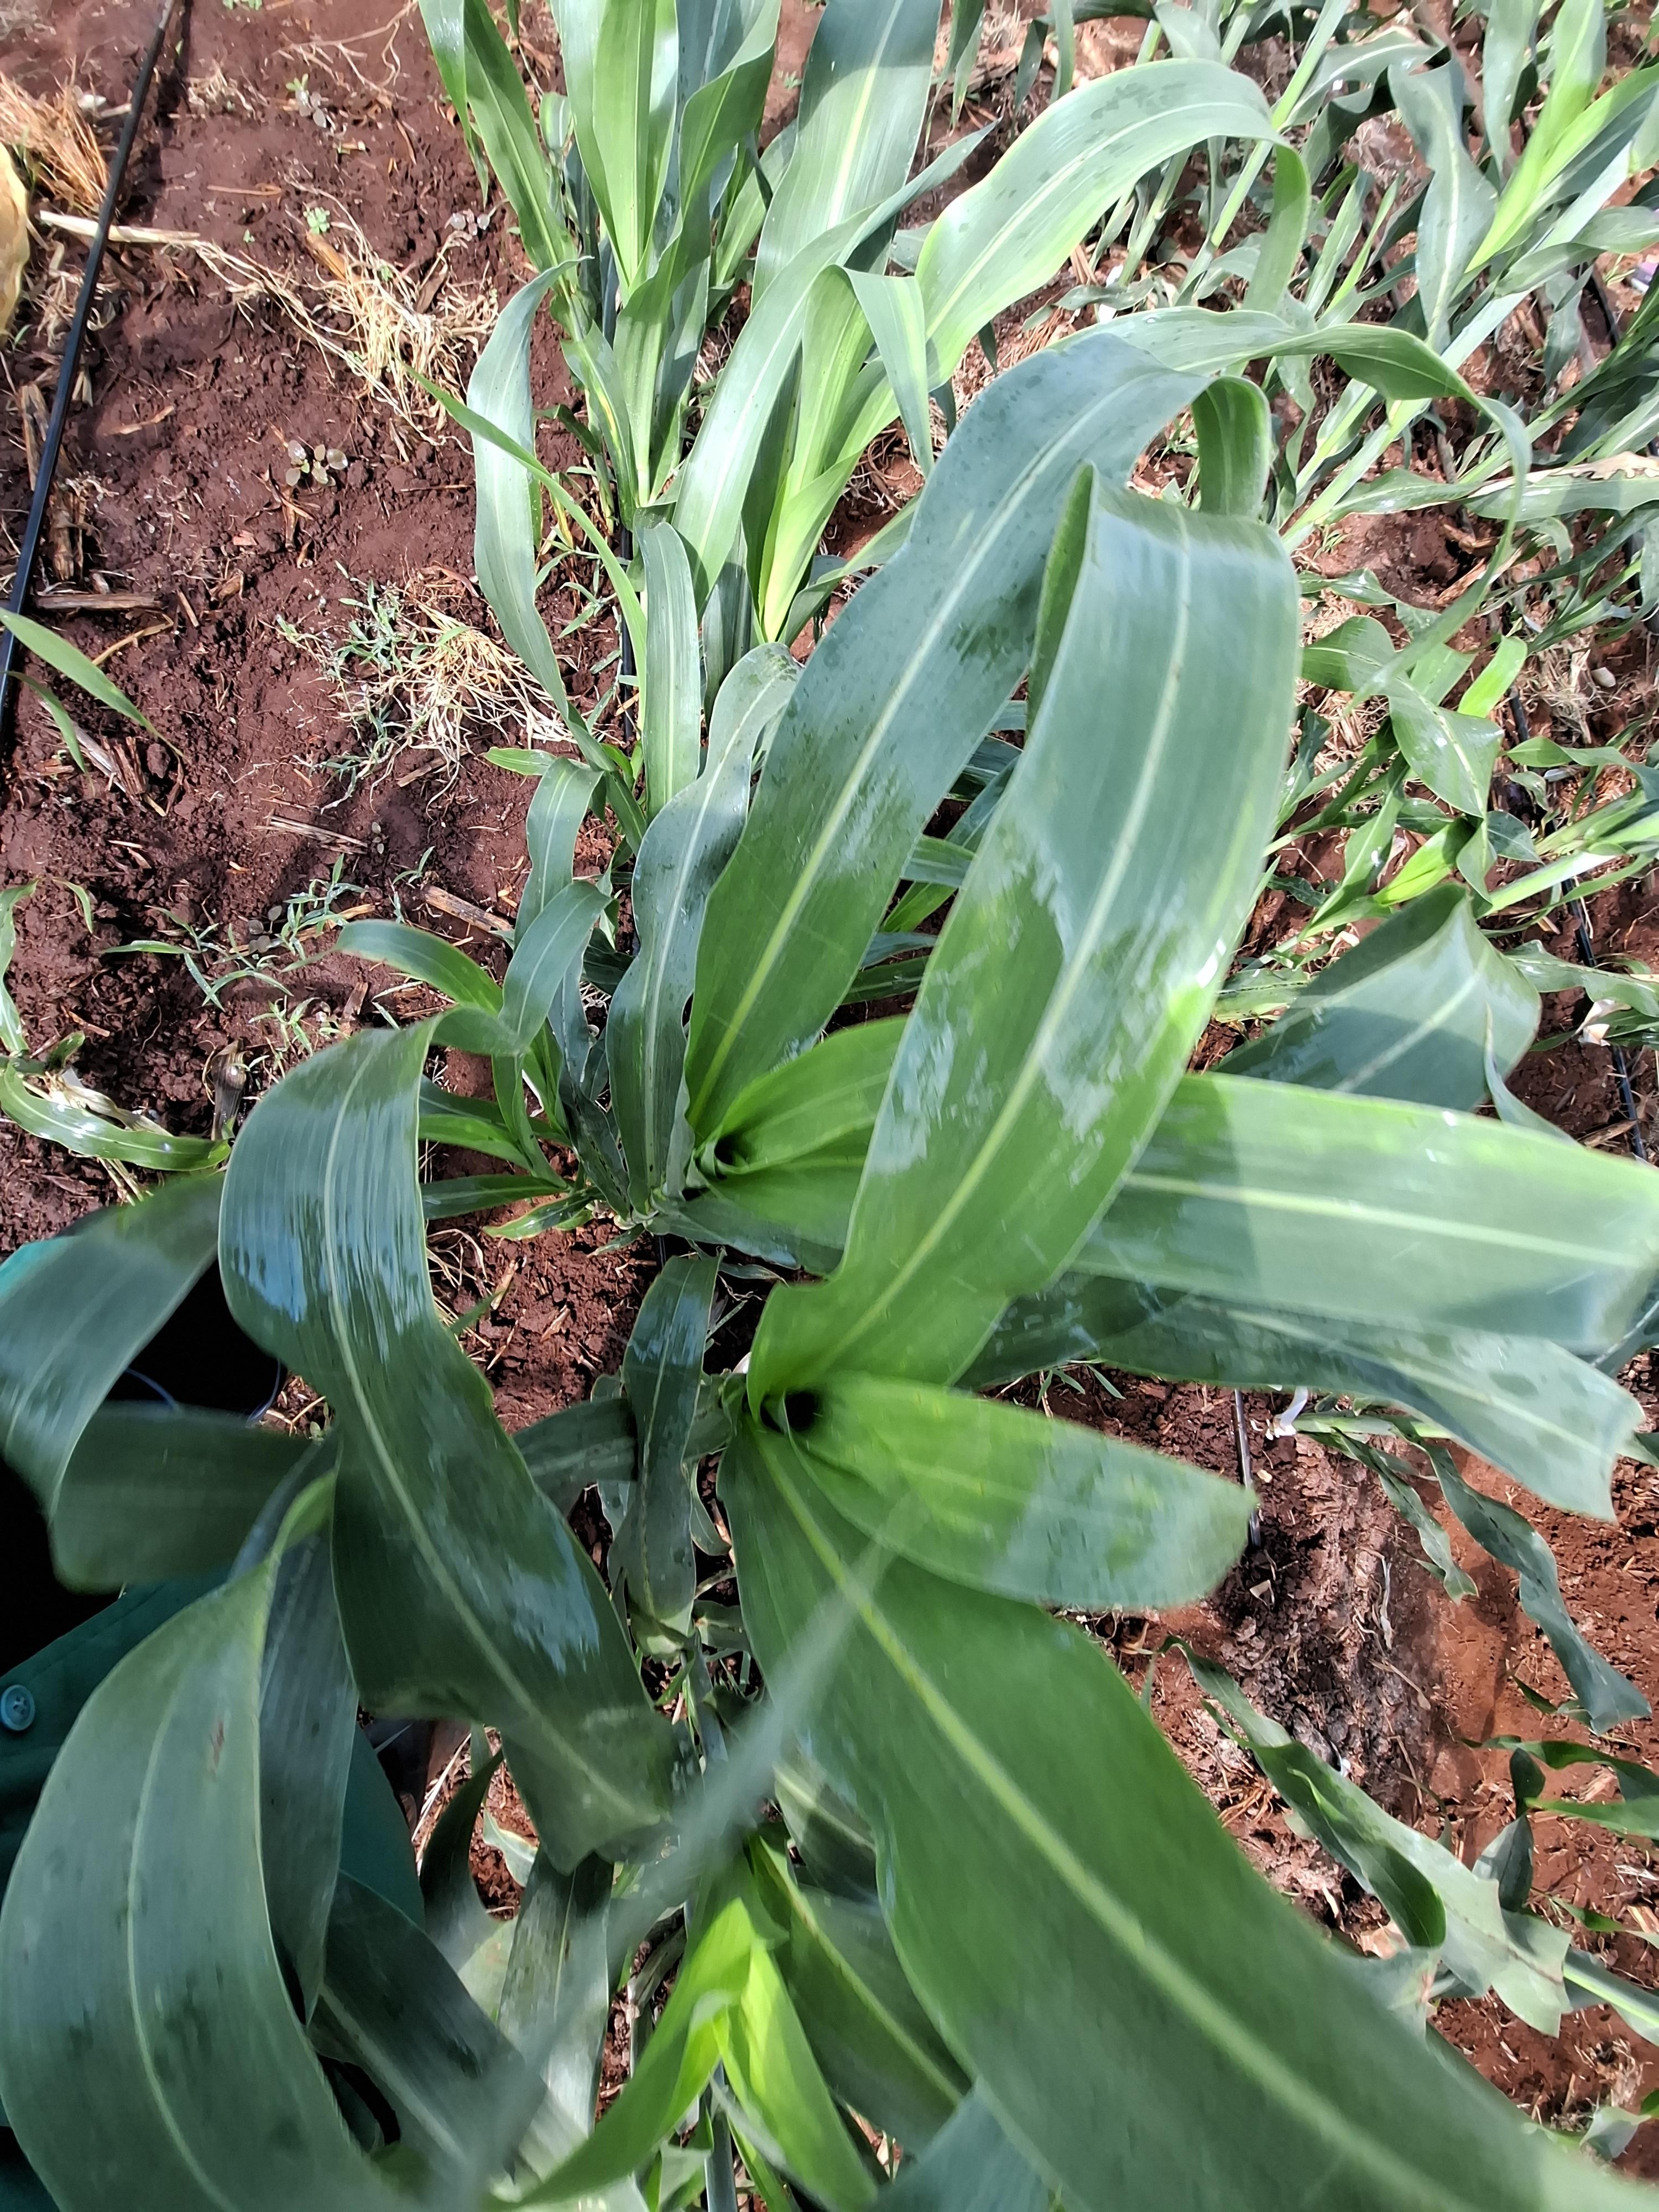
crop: sorghum
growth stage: vegetative
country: Kenya
